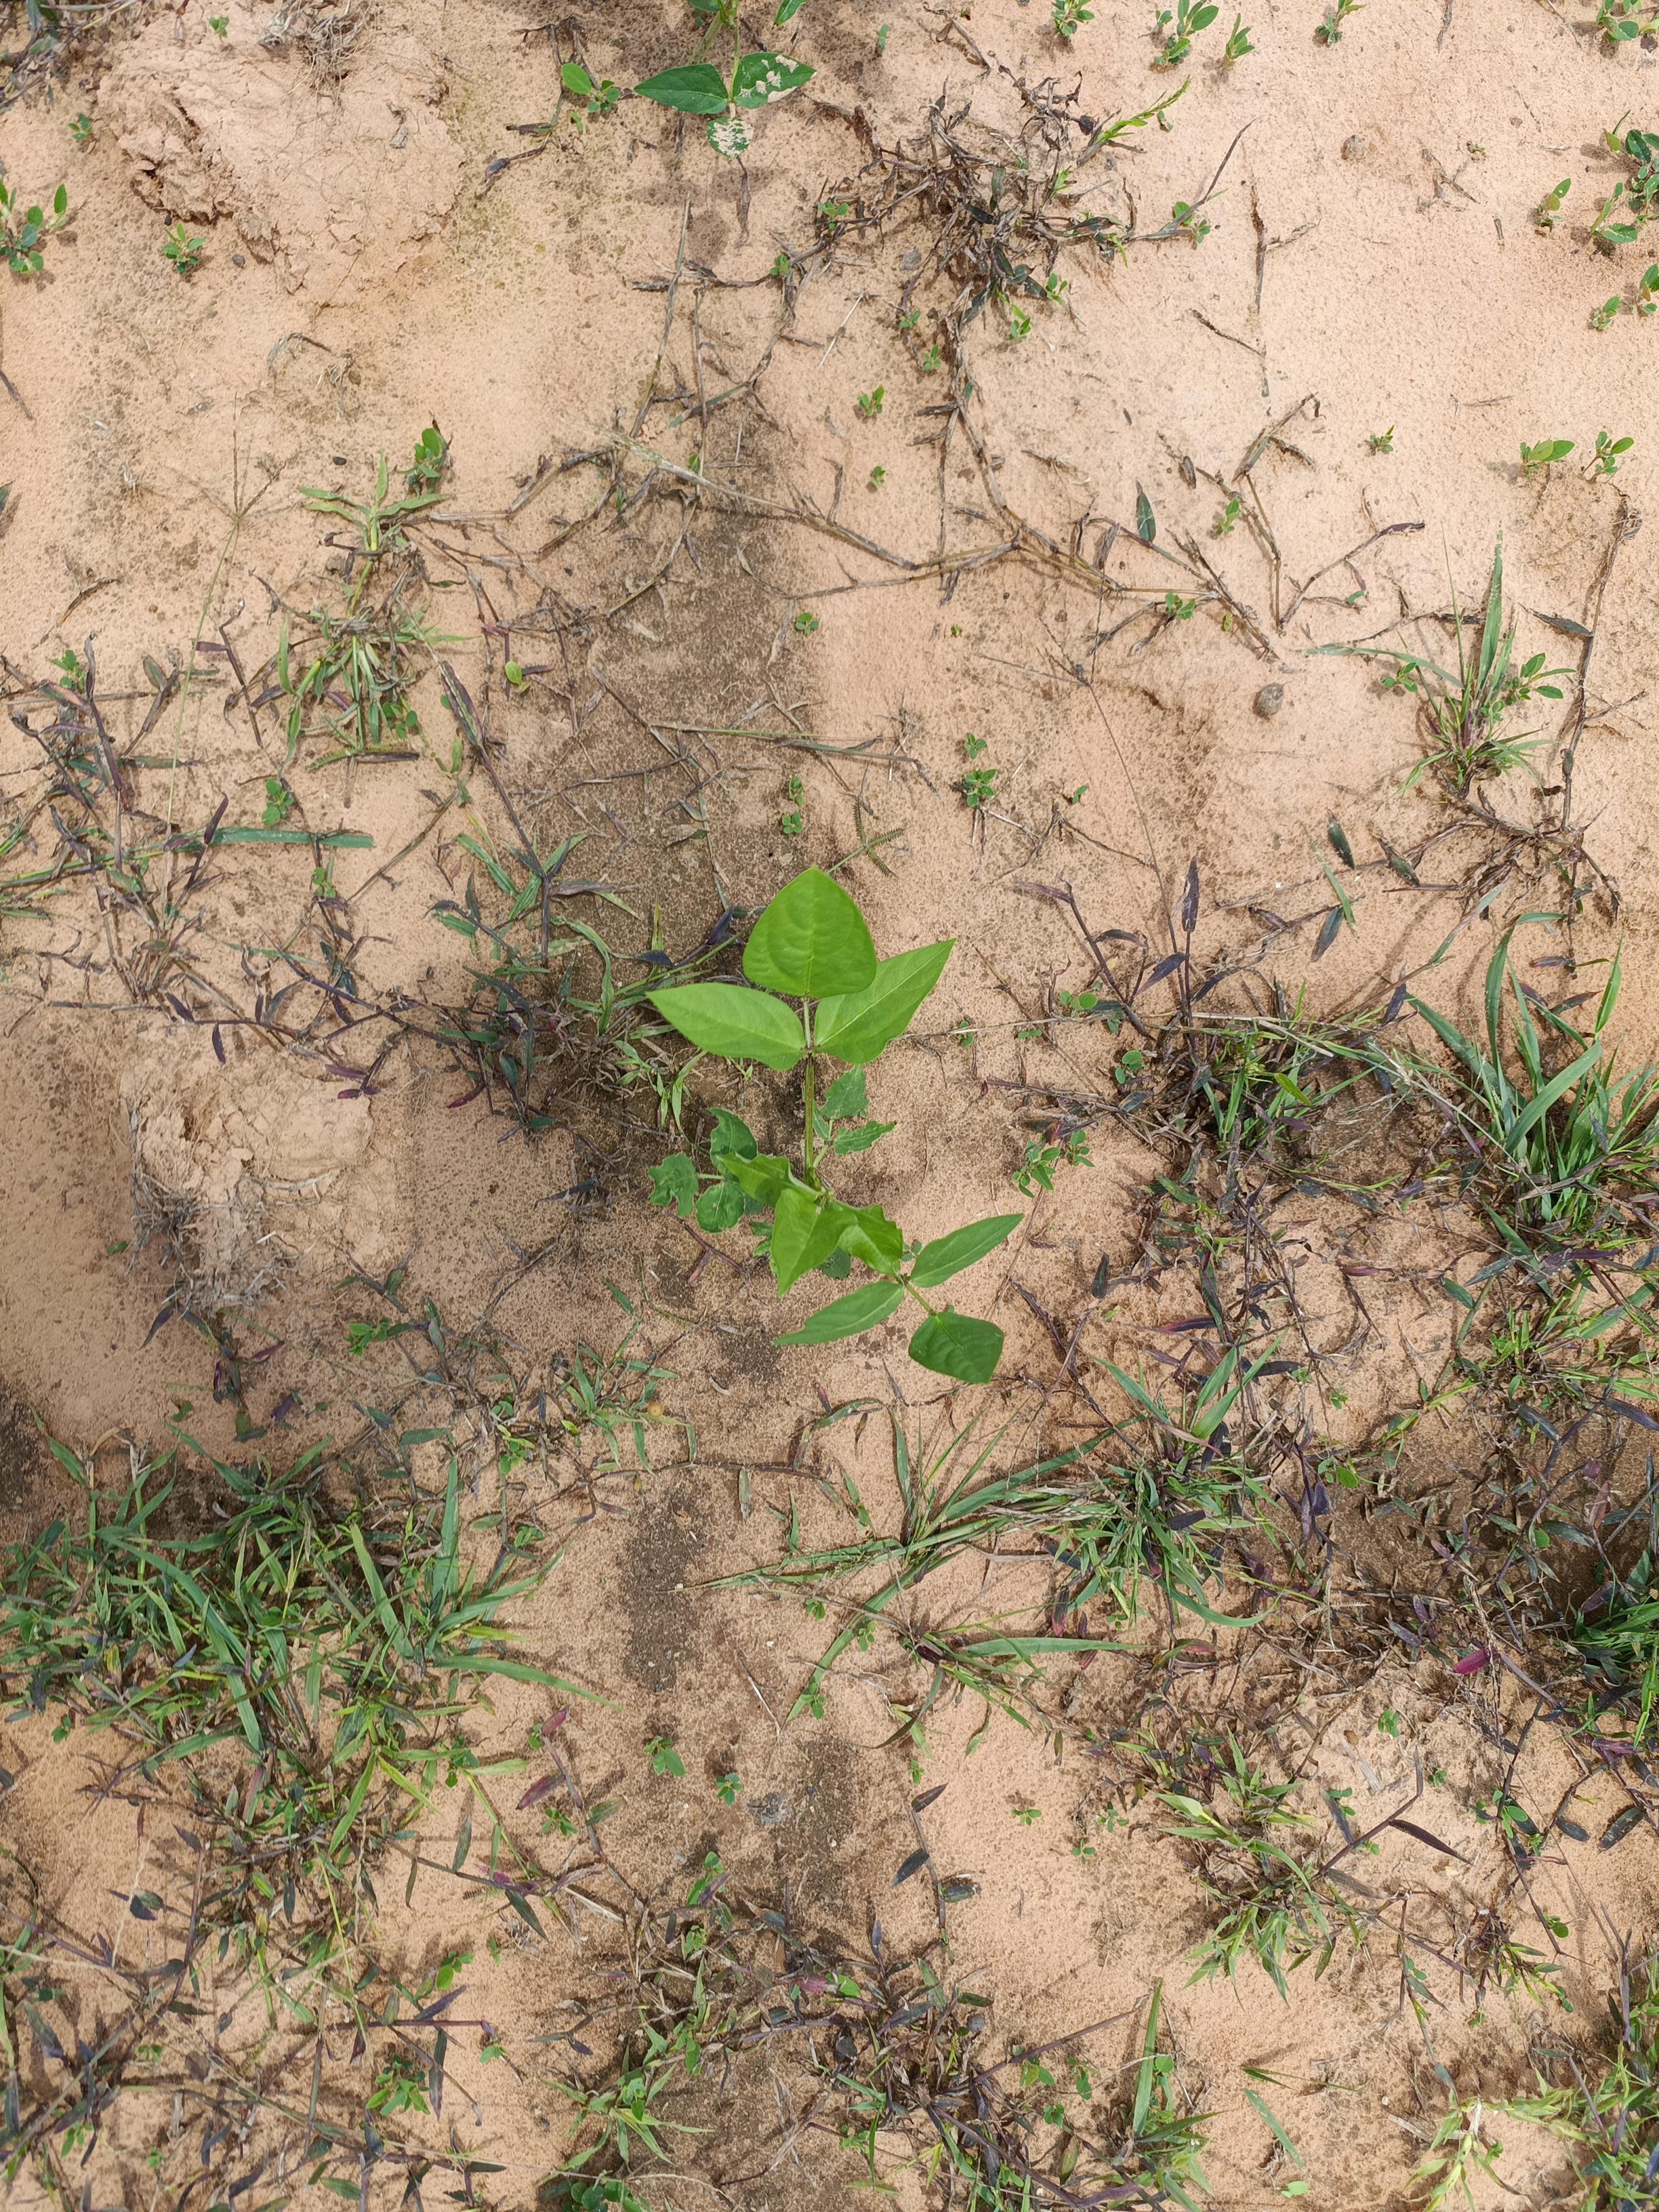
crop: cowpea
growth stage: emergence
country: Nigeria
